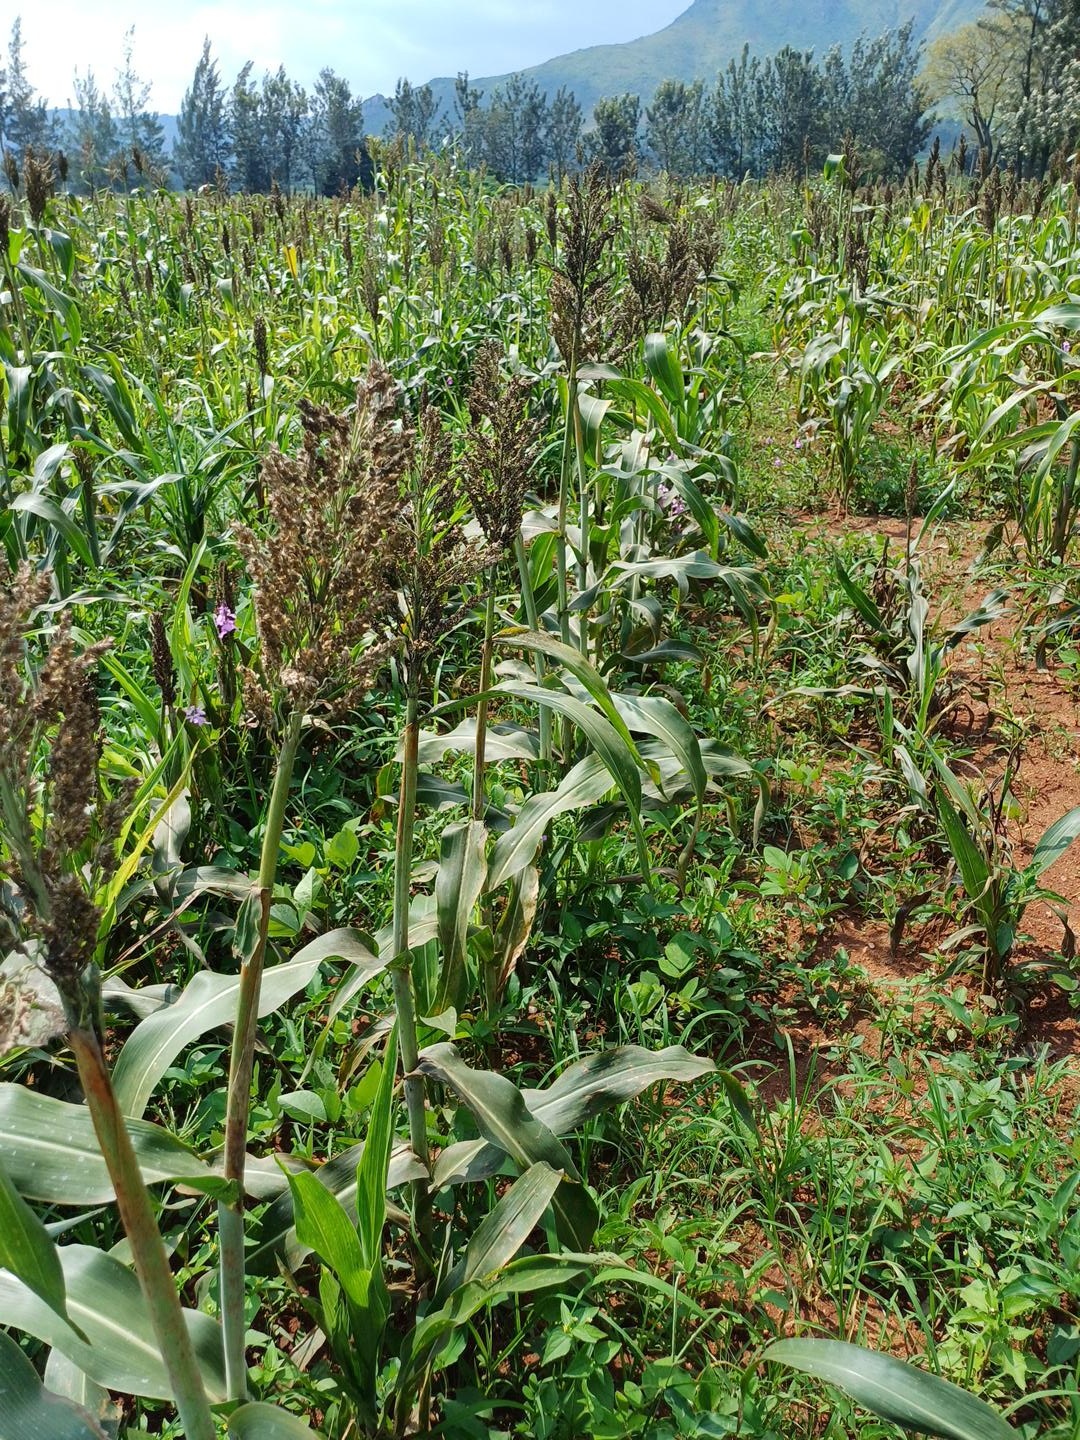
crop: sorghum
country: Kenya
